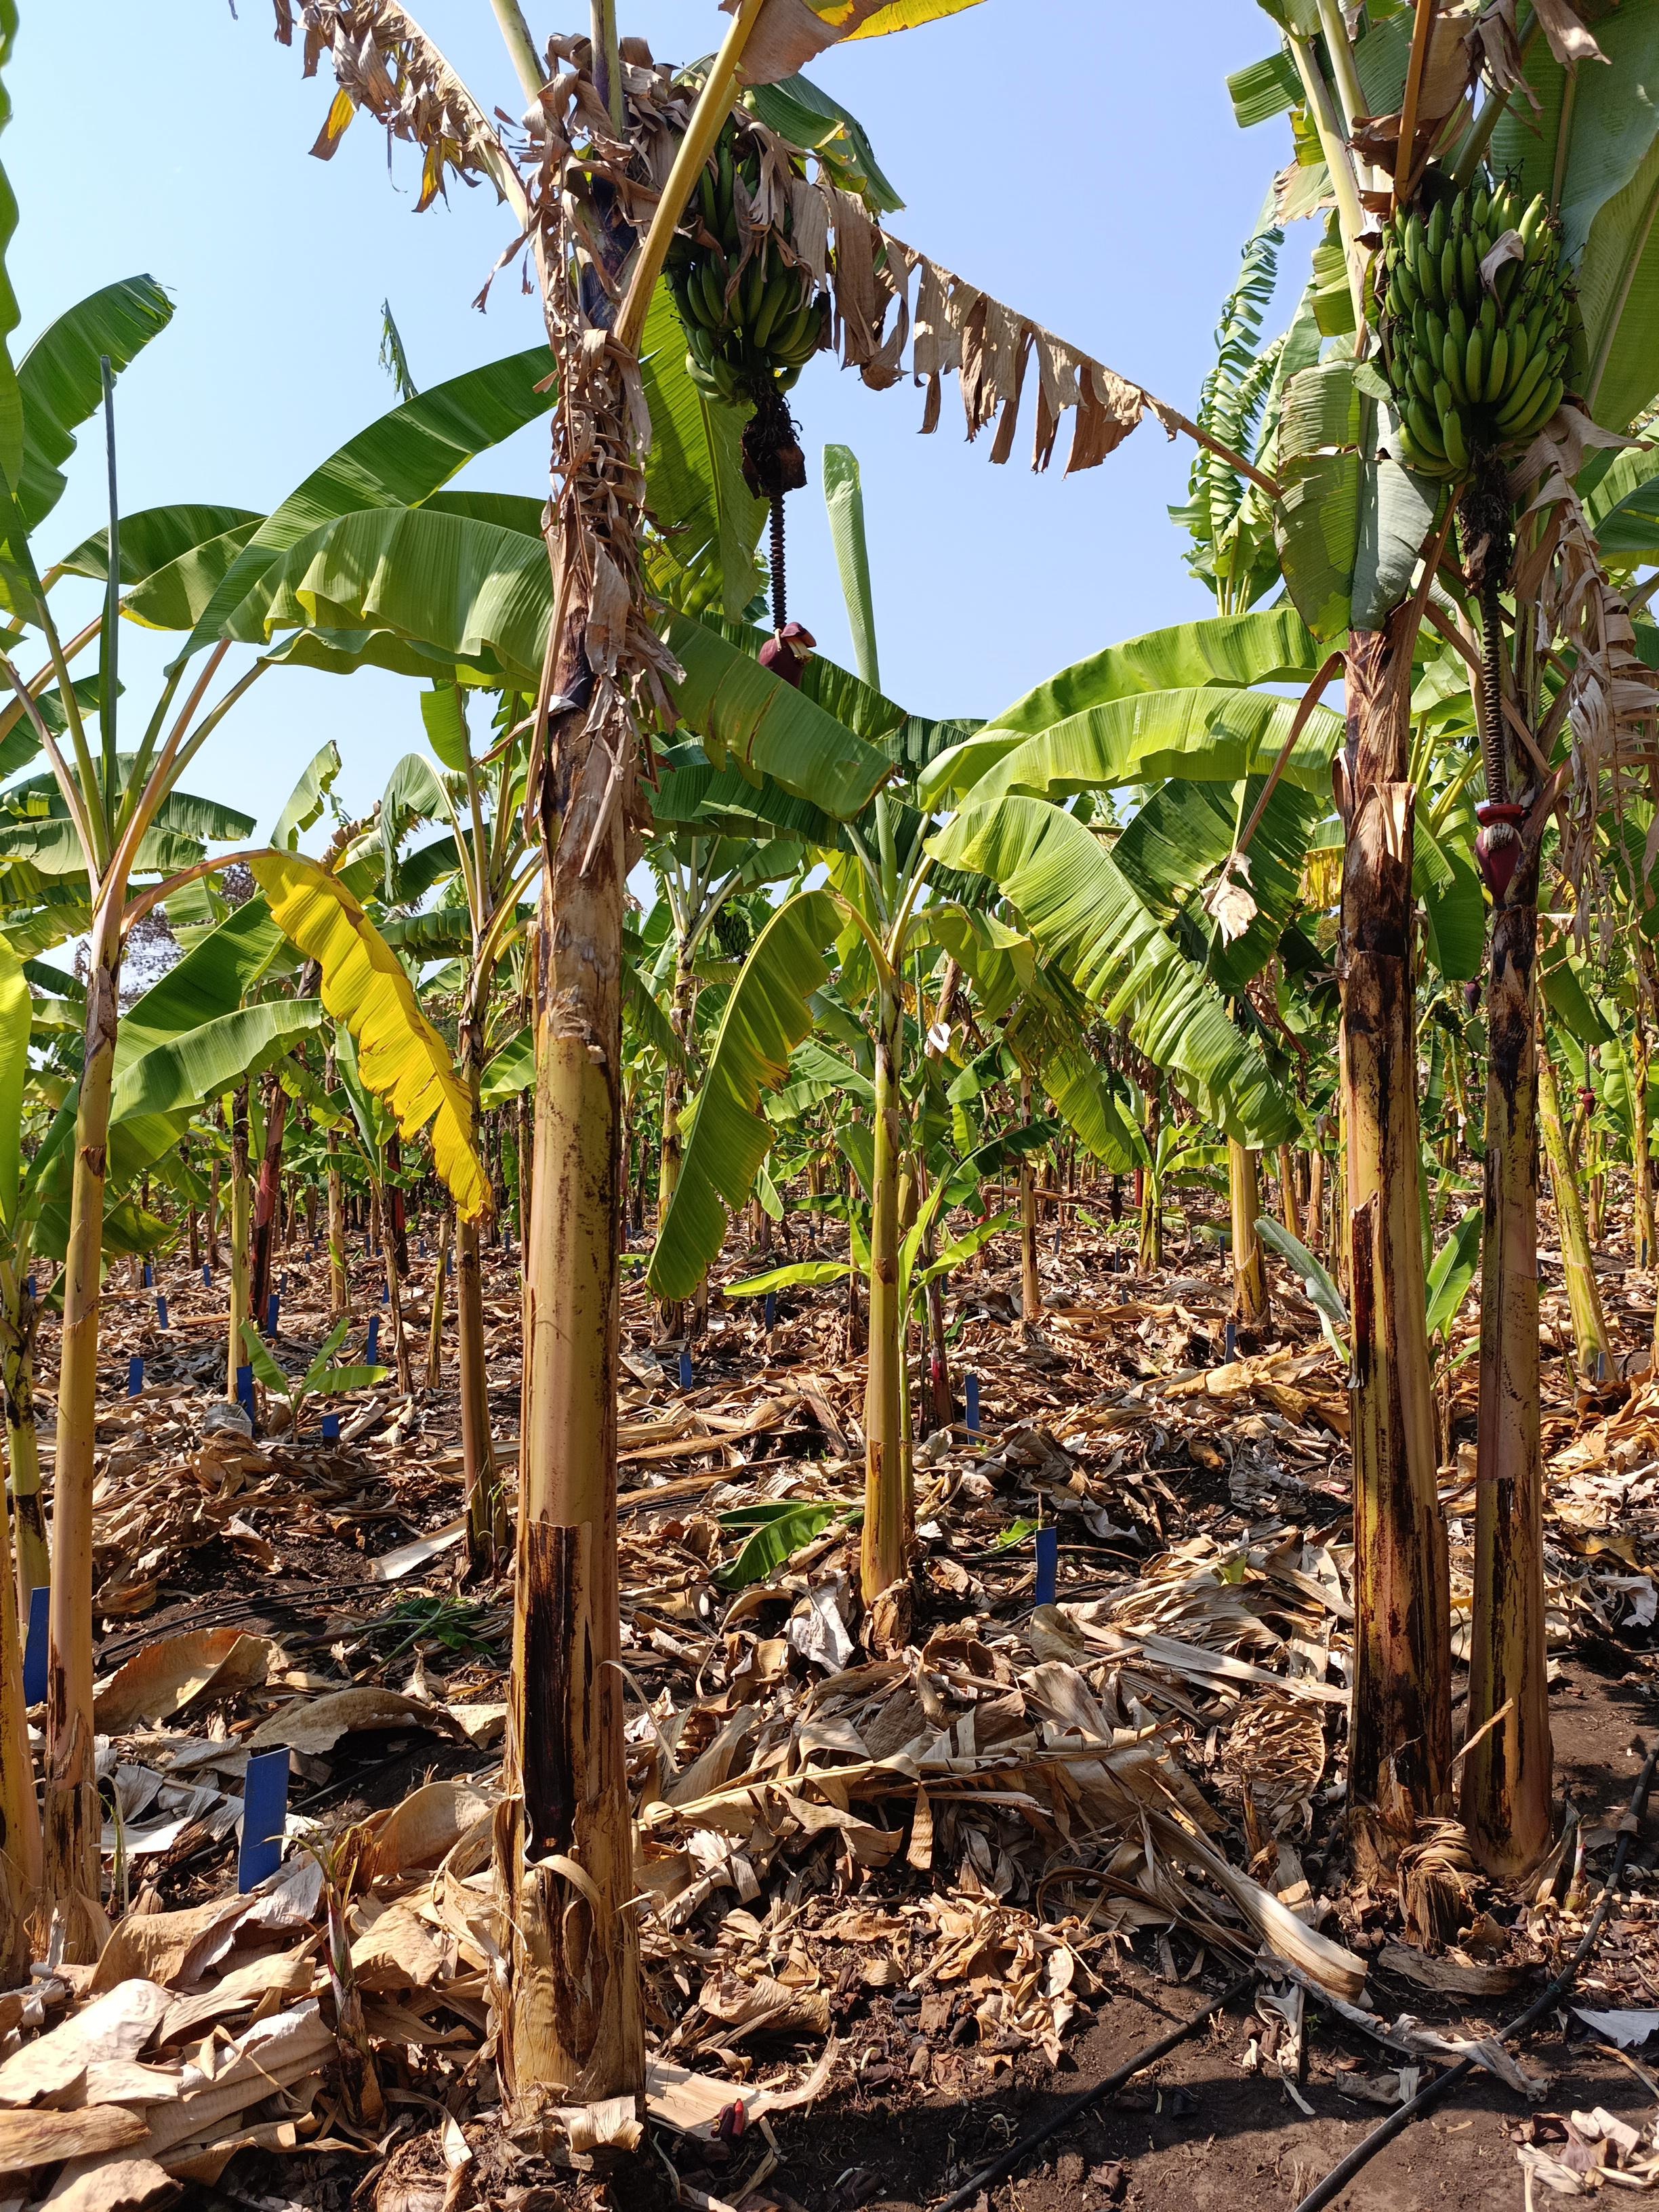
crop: banana
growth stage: development fruit
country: Tanzania
